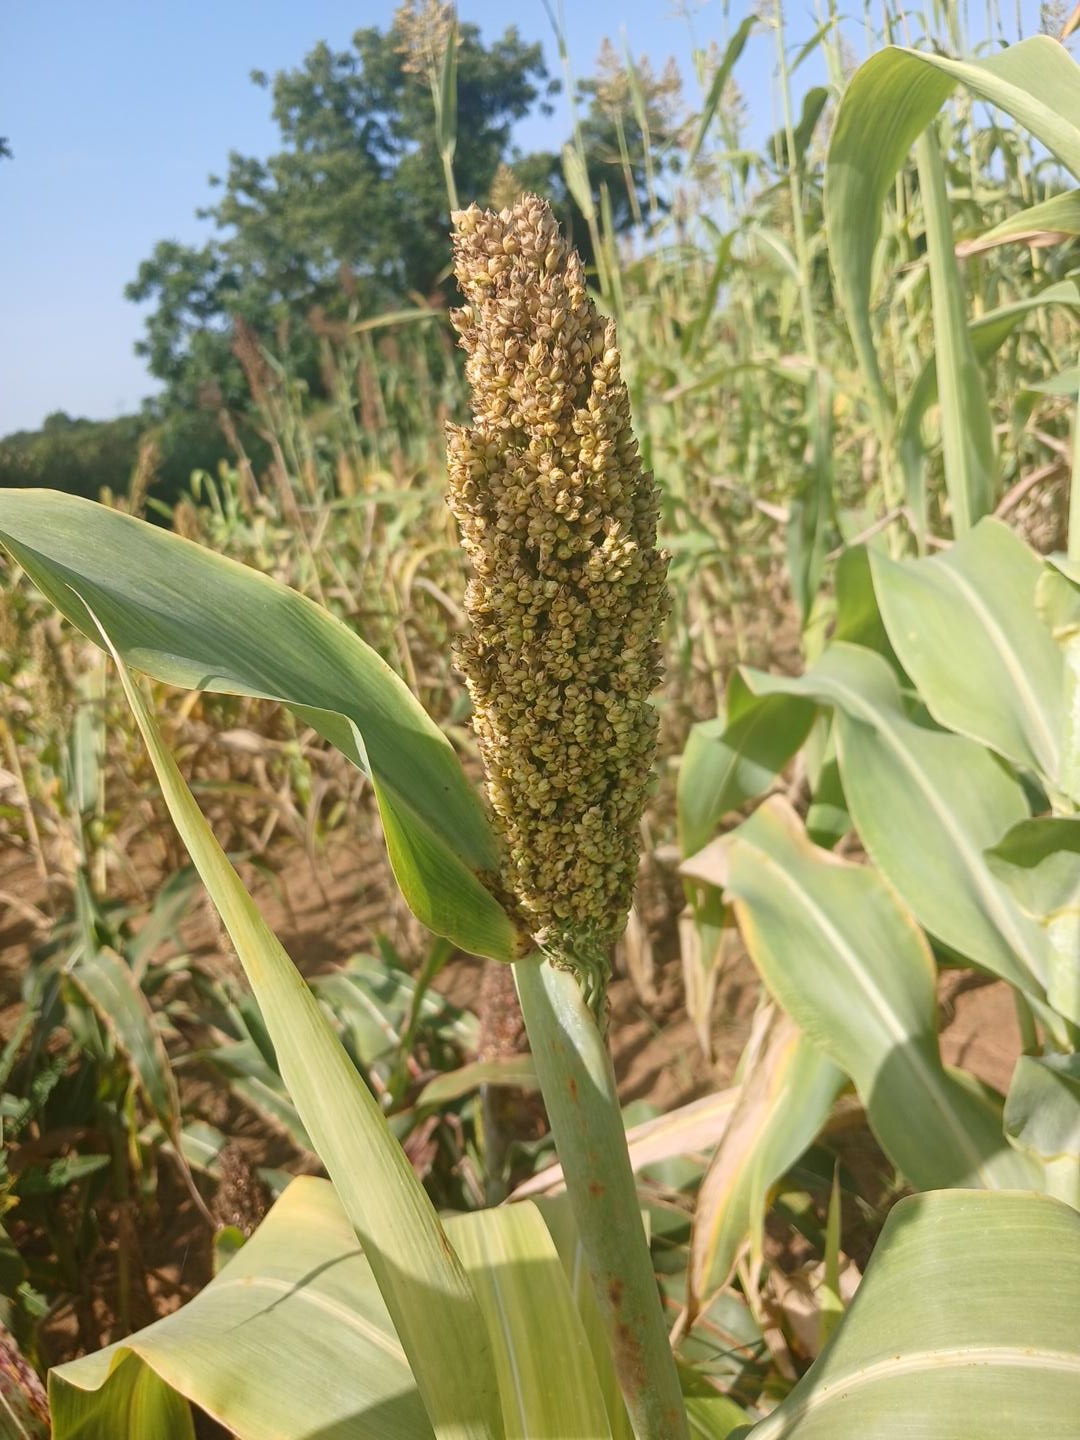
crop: sorghum
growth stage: filling grain
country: Senegal
